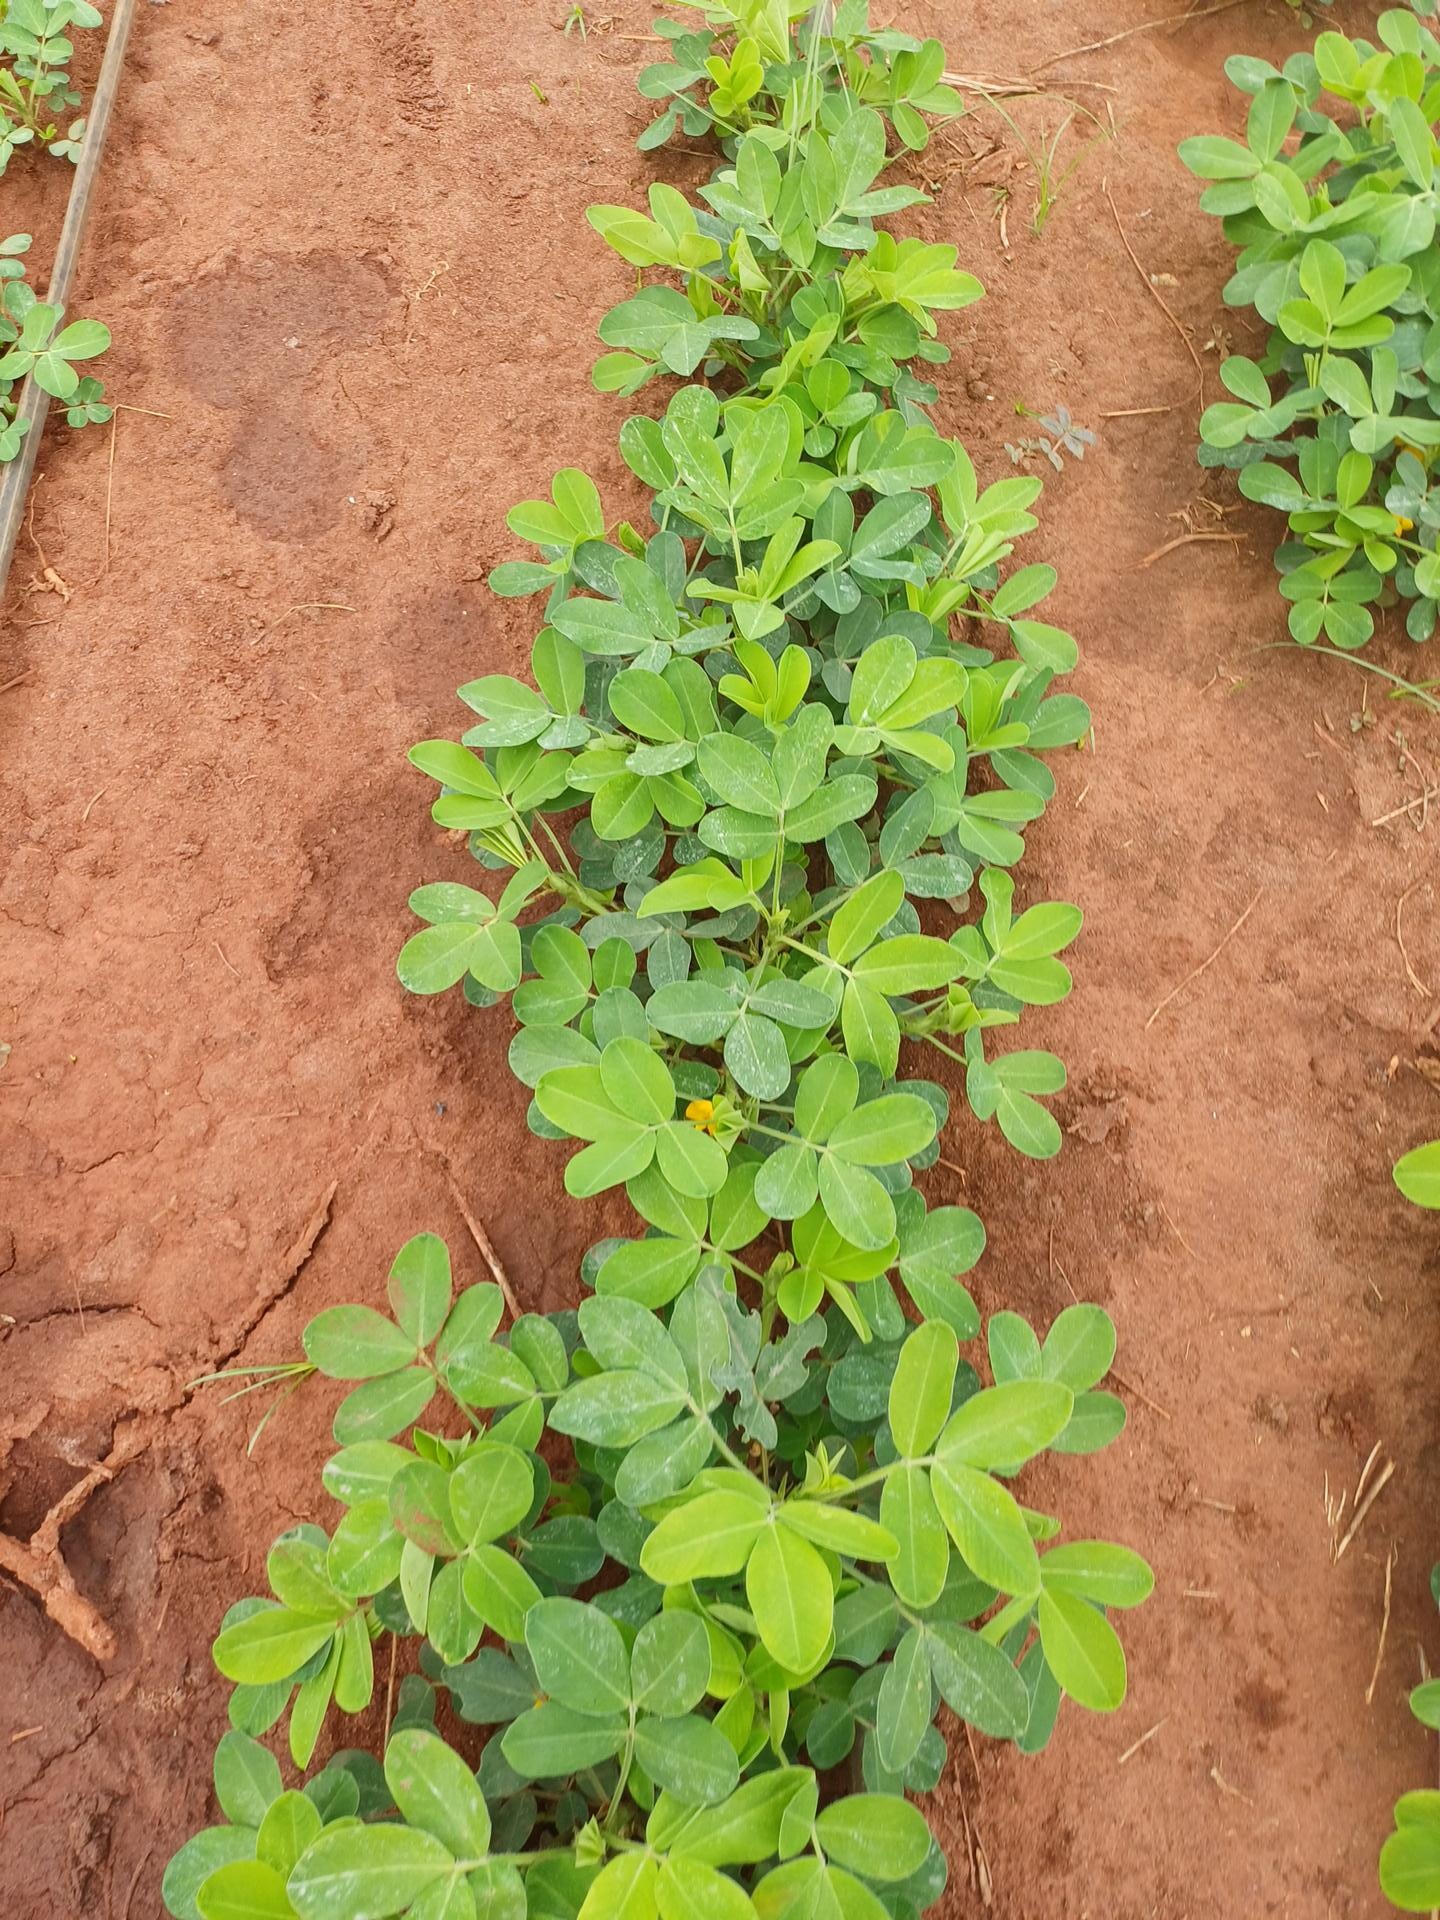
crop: groundnut
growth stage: flowering
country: Kenya
